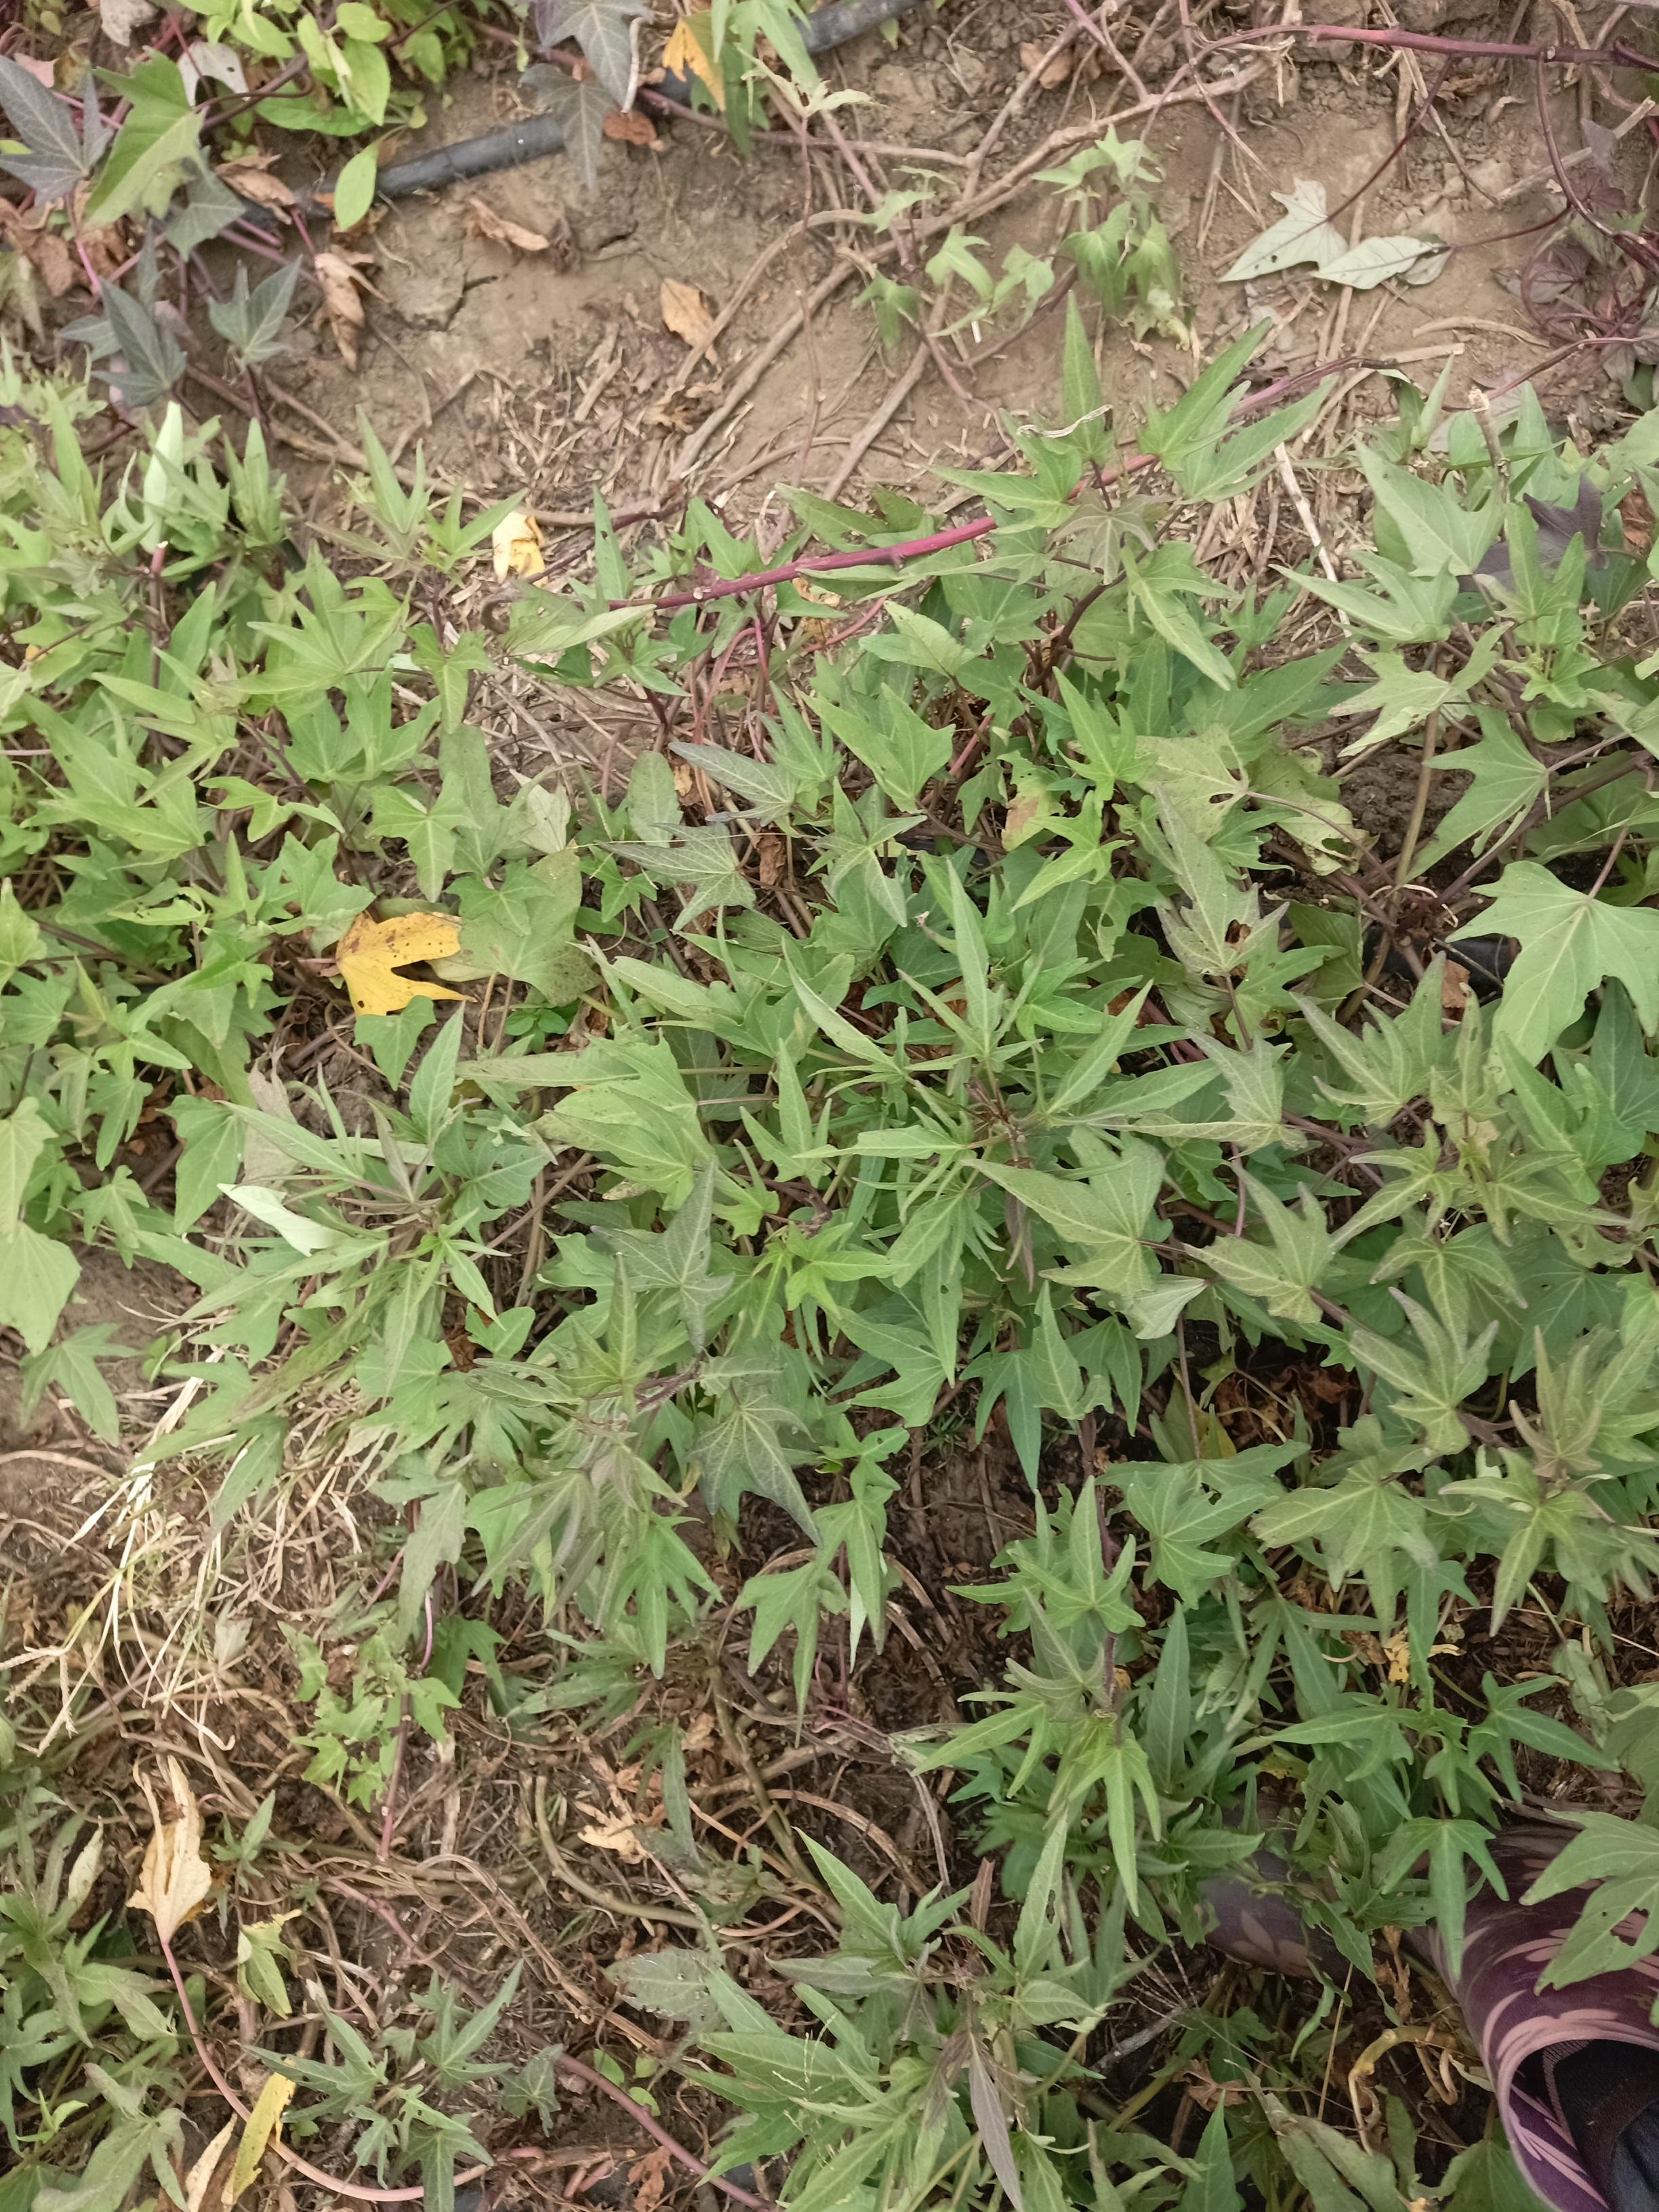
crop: chickpea
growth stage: emergence
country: Tanzania
